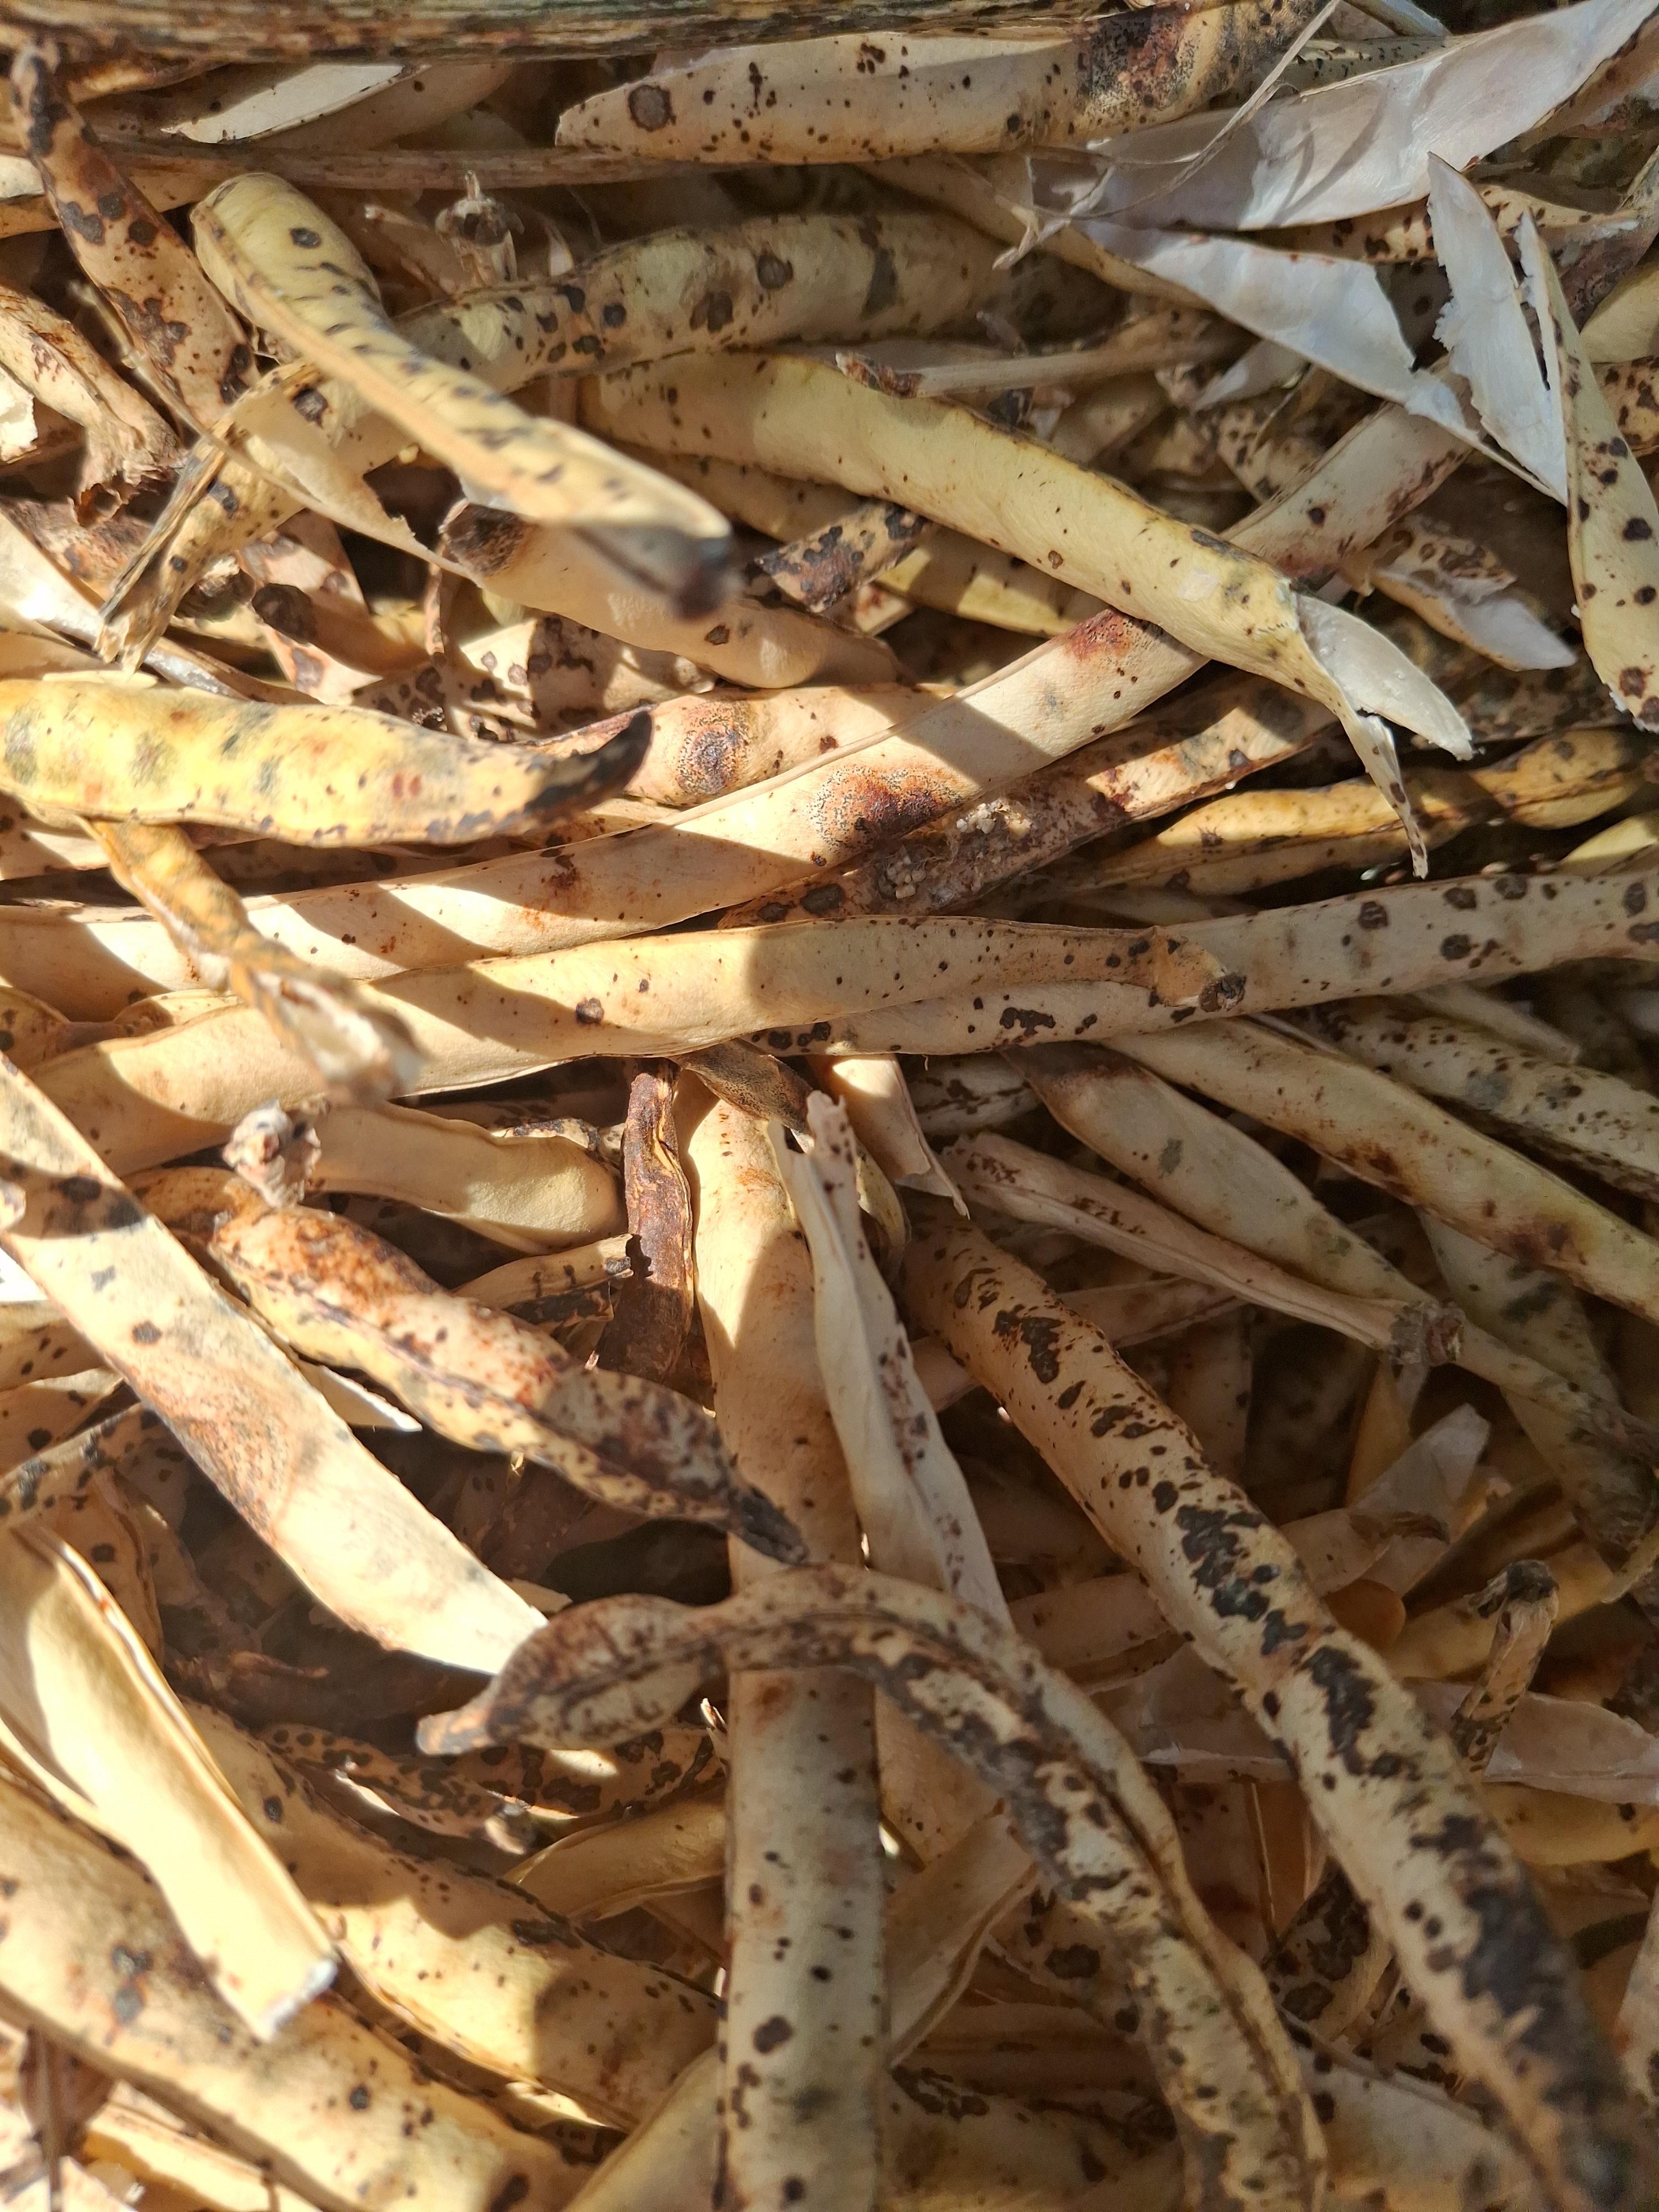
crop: cowpea
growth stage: harvest
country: Nigeria
